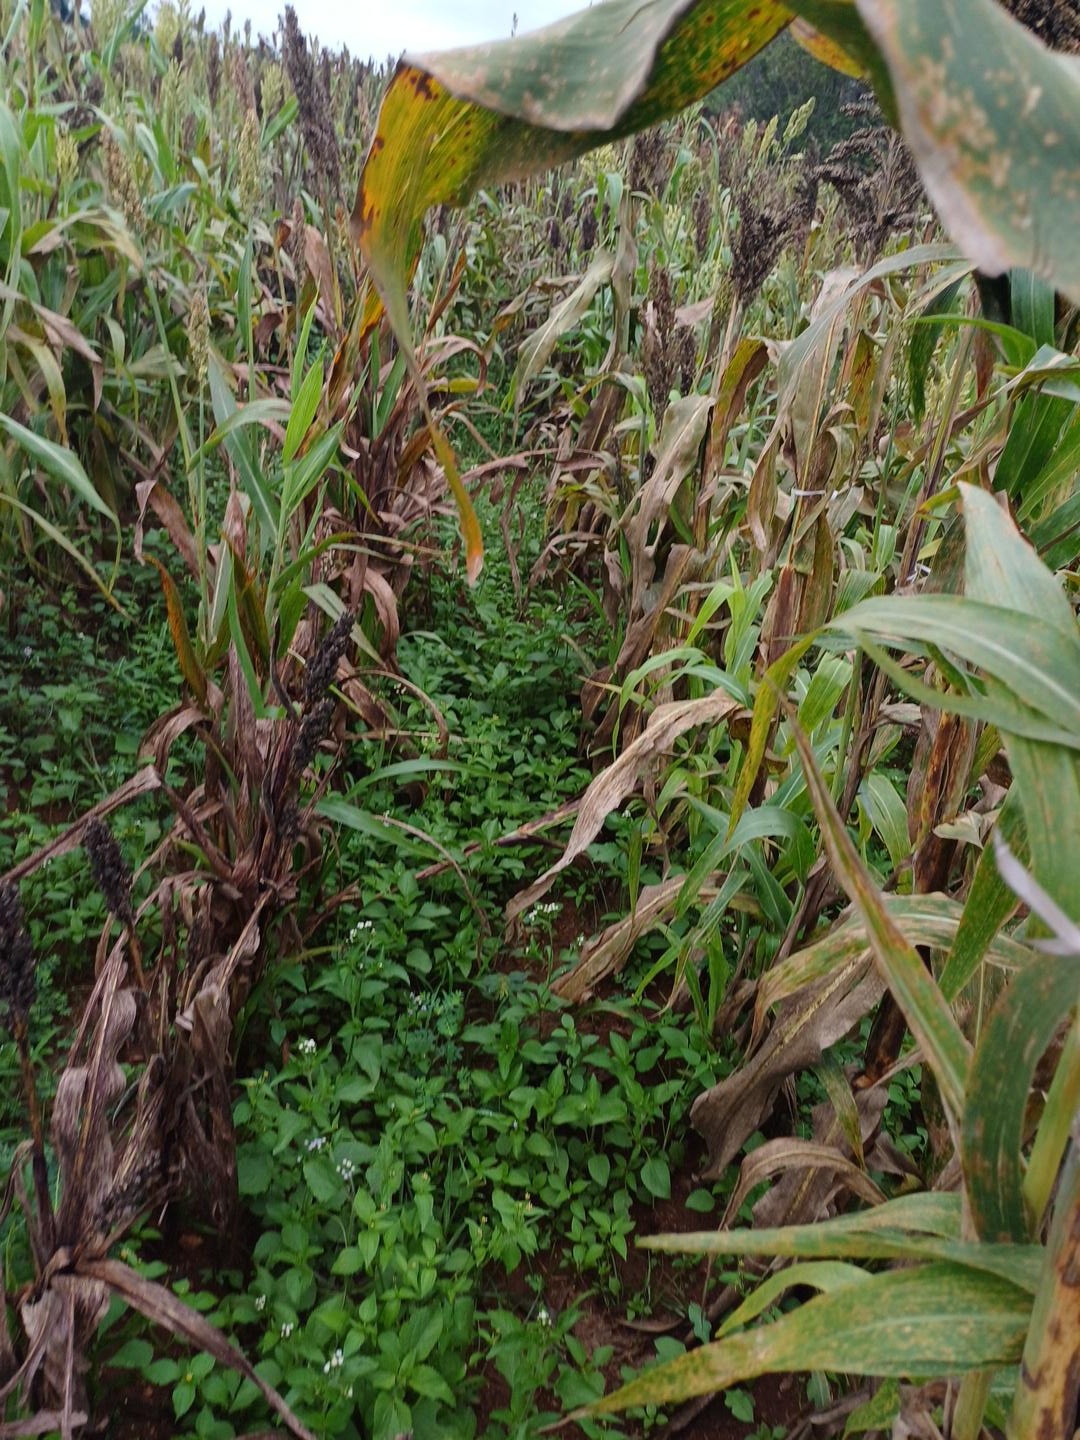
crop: sorghum
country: Kenya
